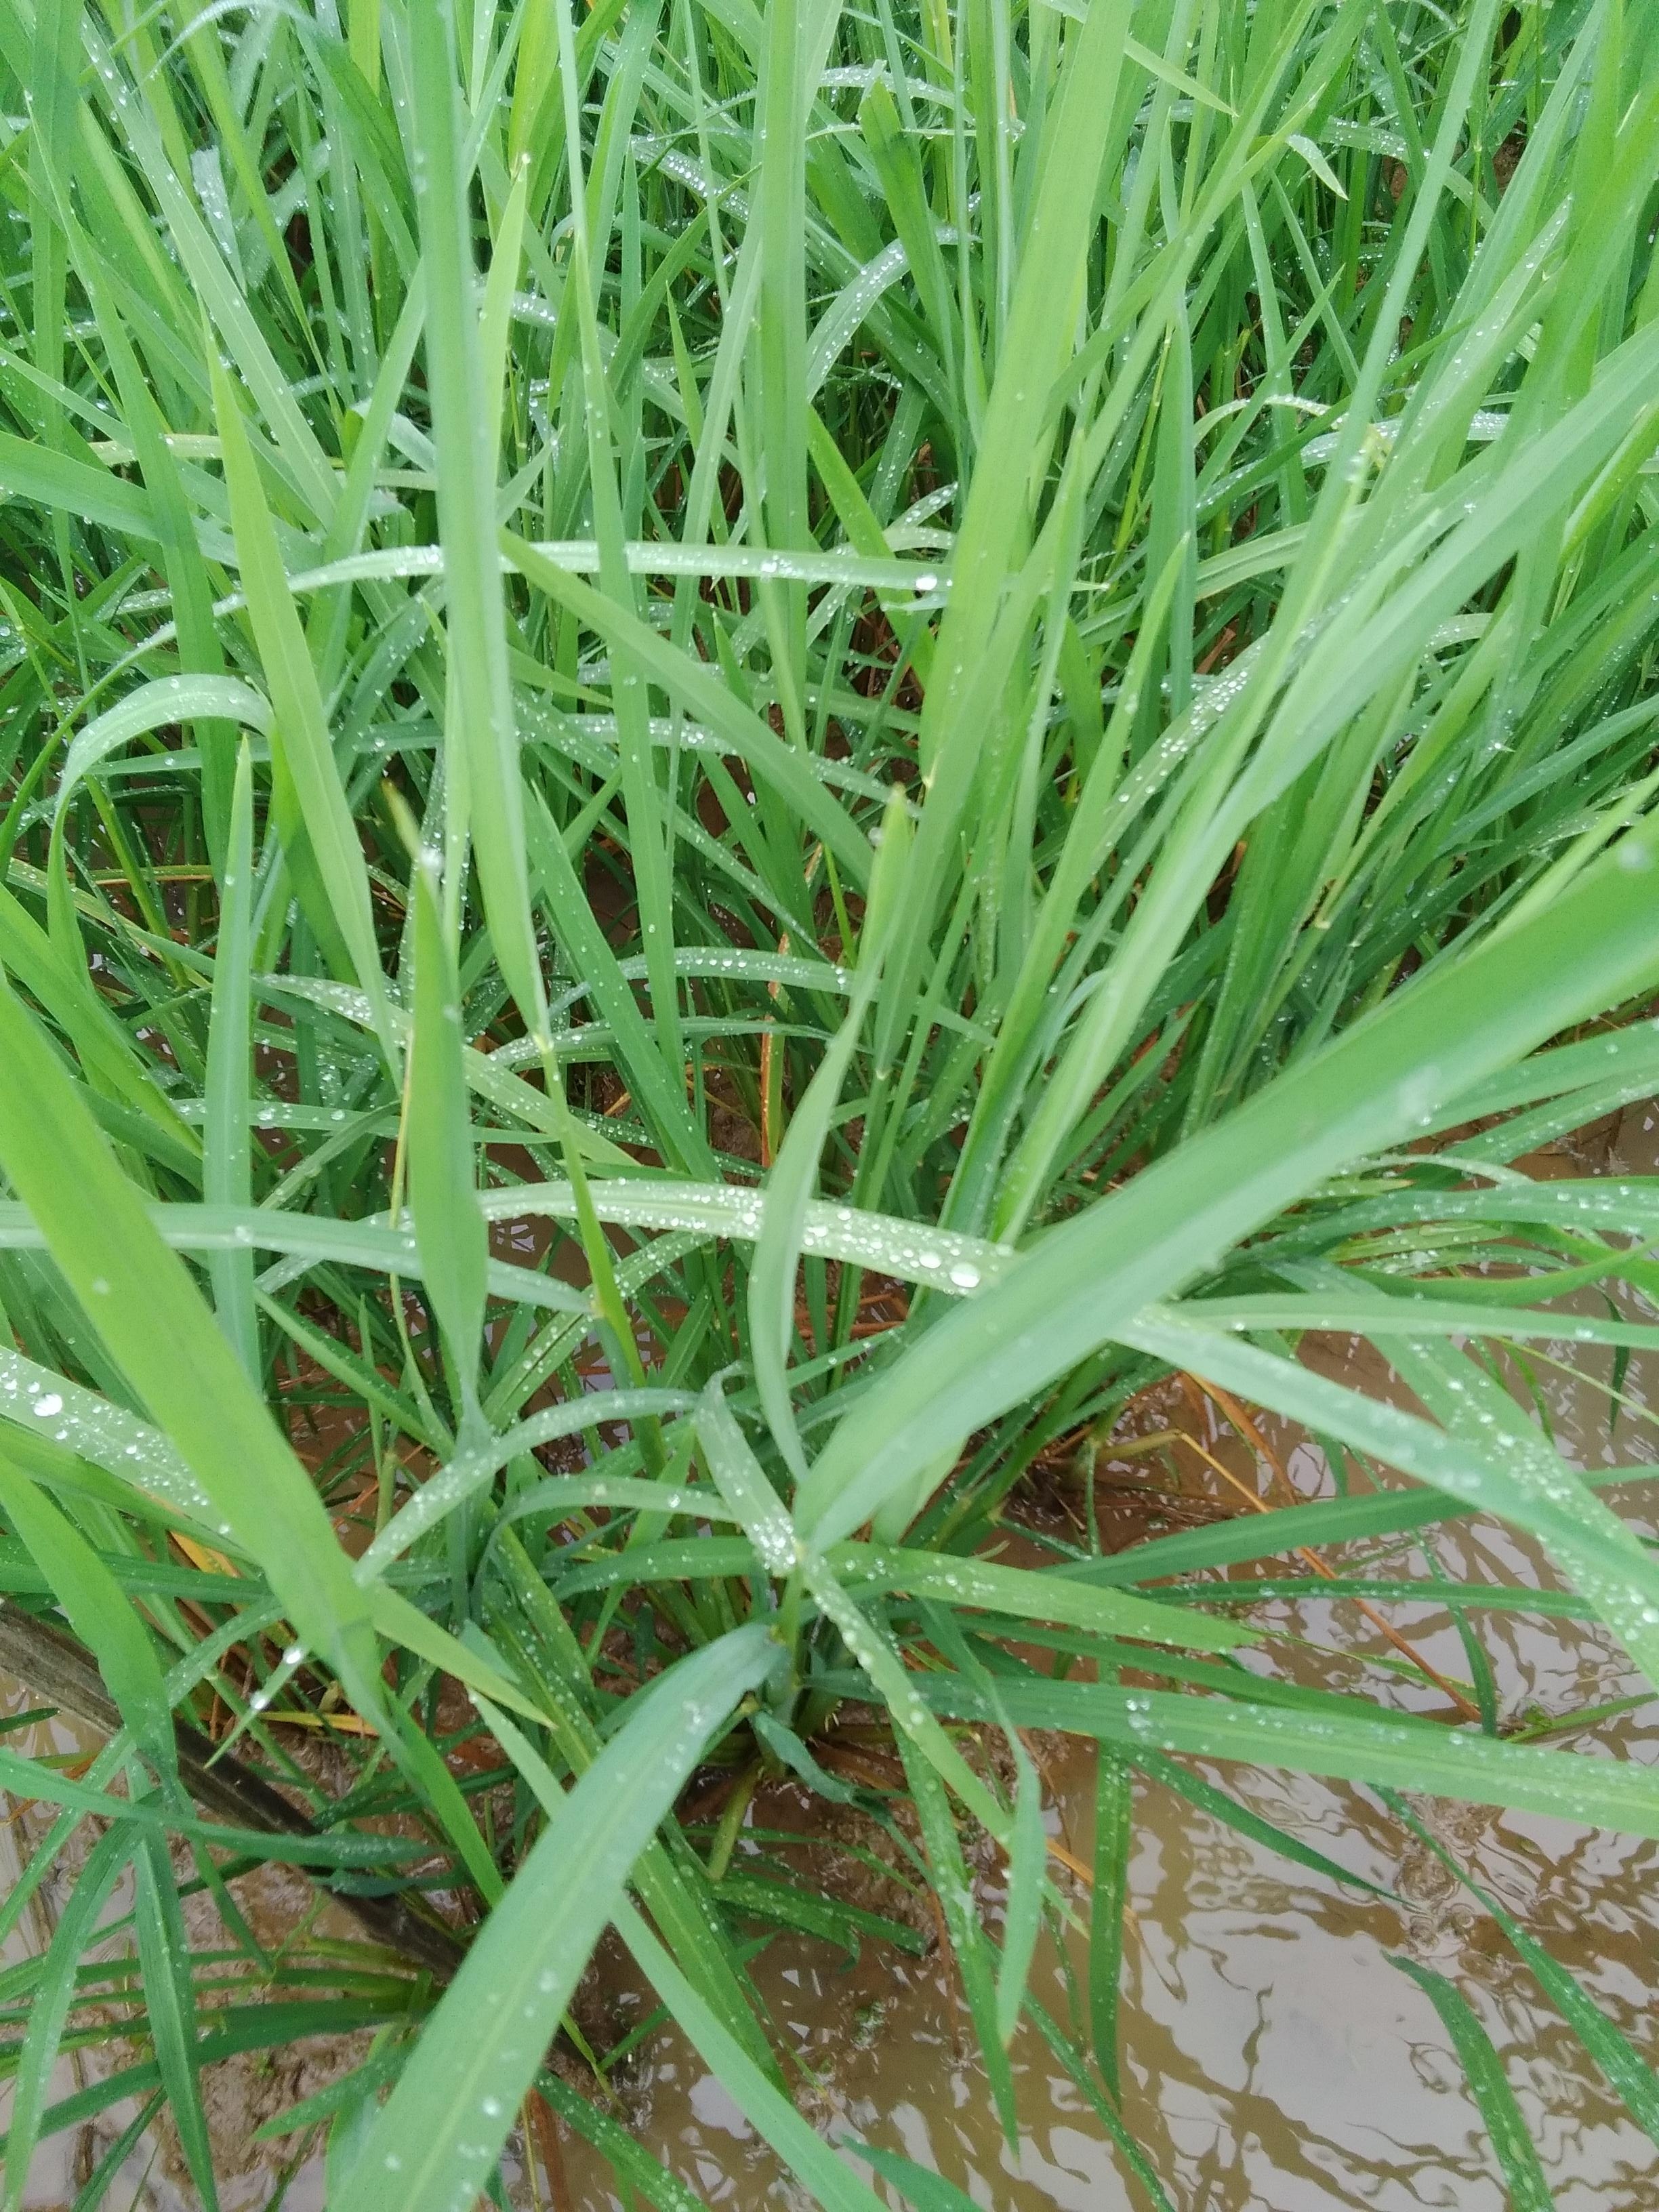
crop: rice
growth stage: booting
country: Nigeria
